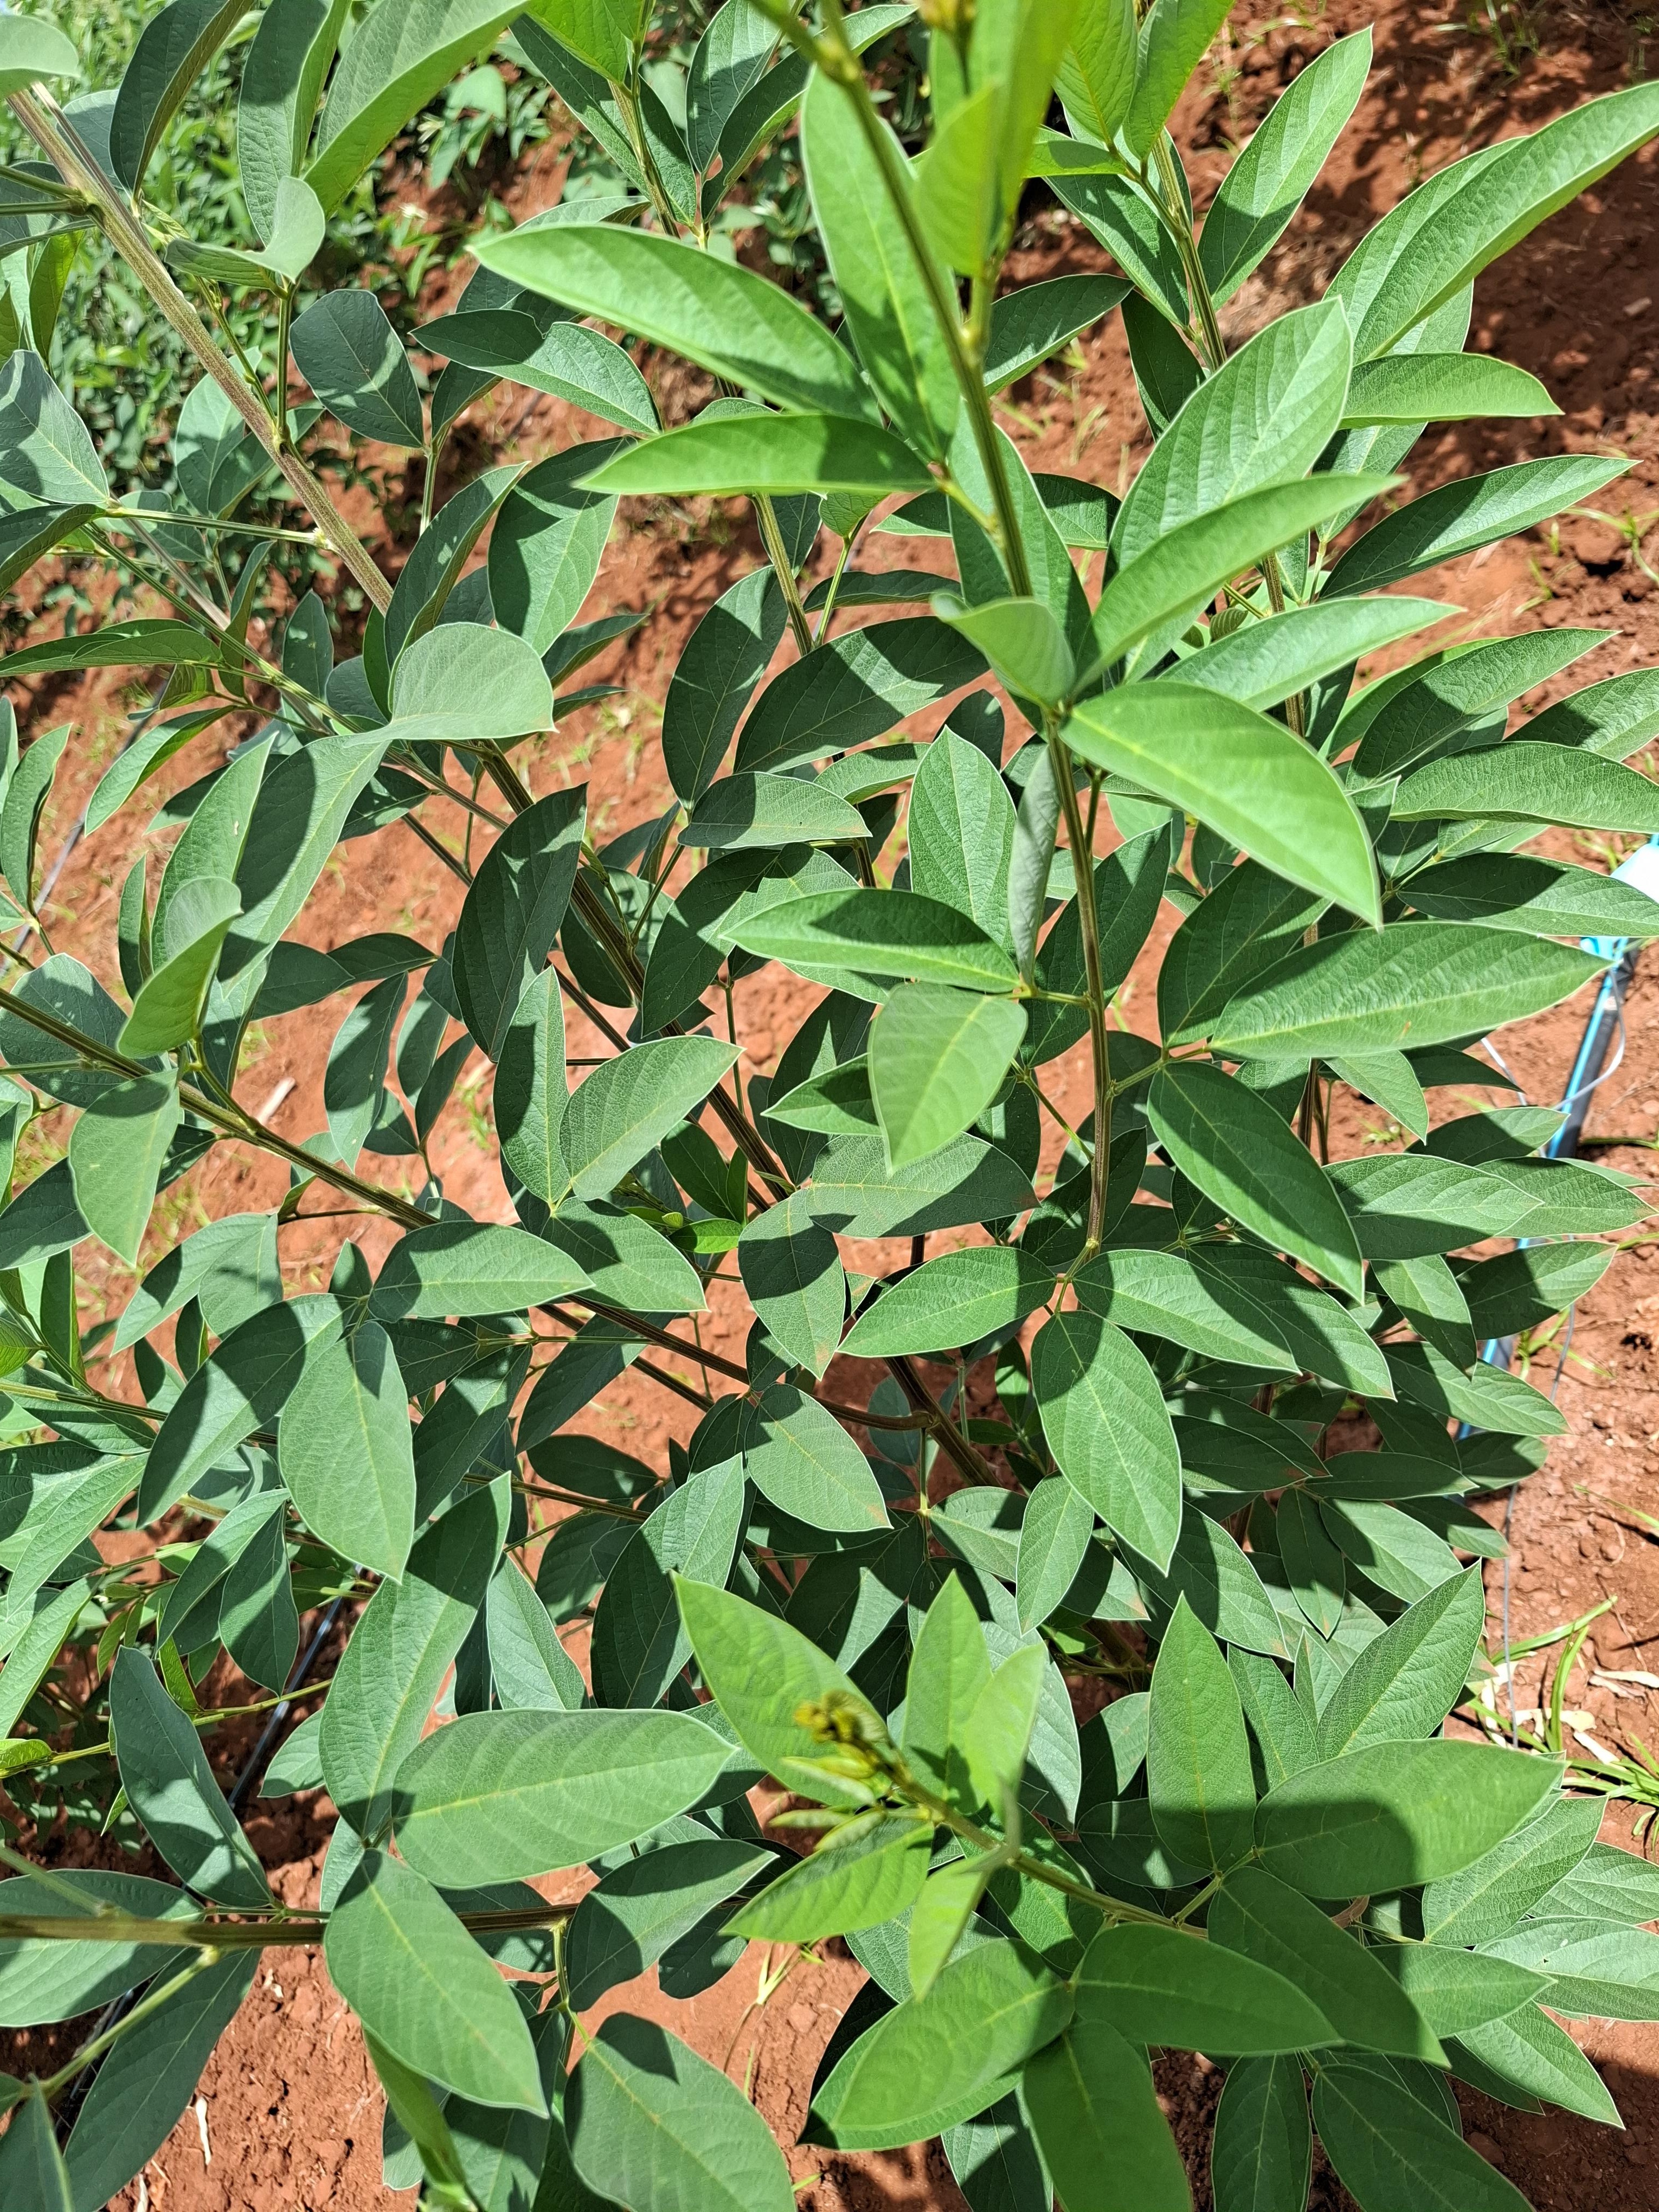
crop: pigeonpea
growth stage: vegetative
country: Kenya
